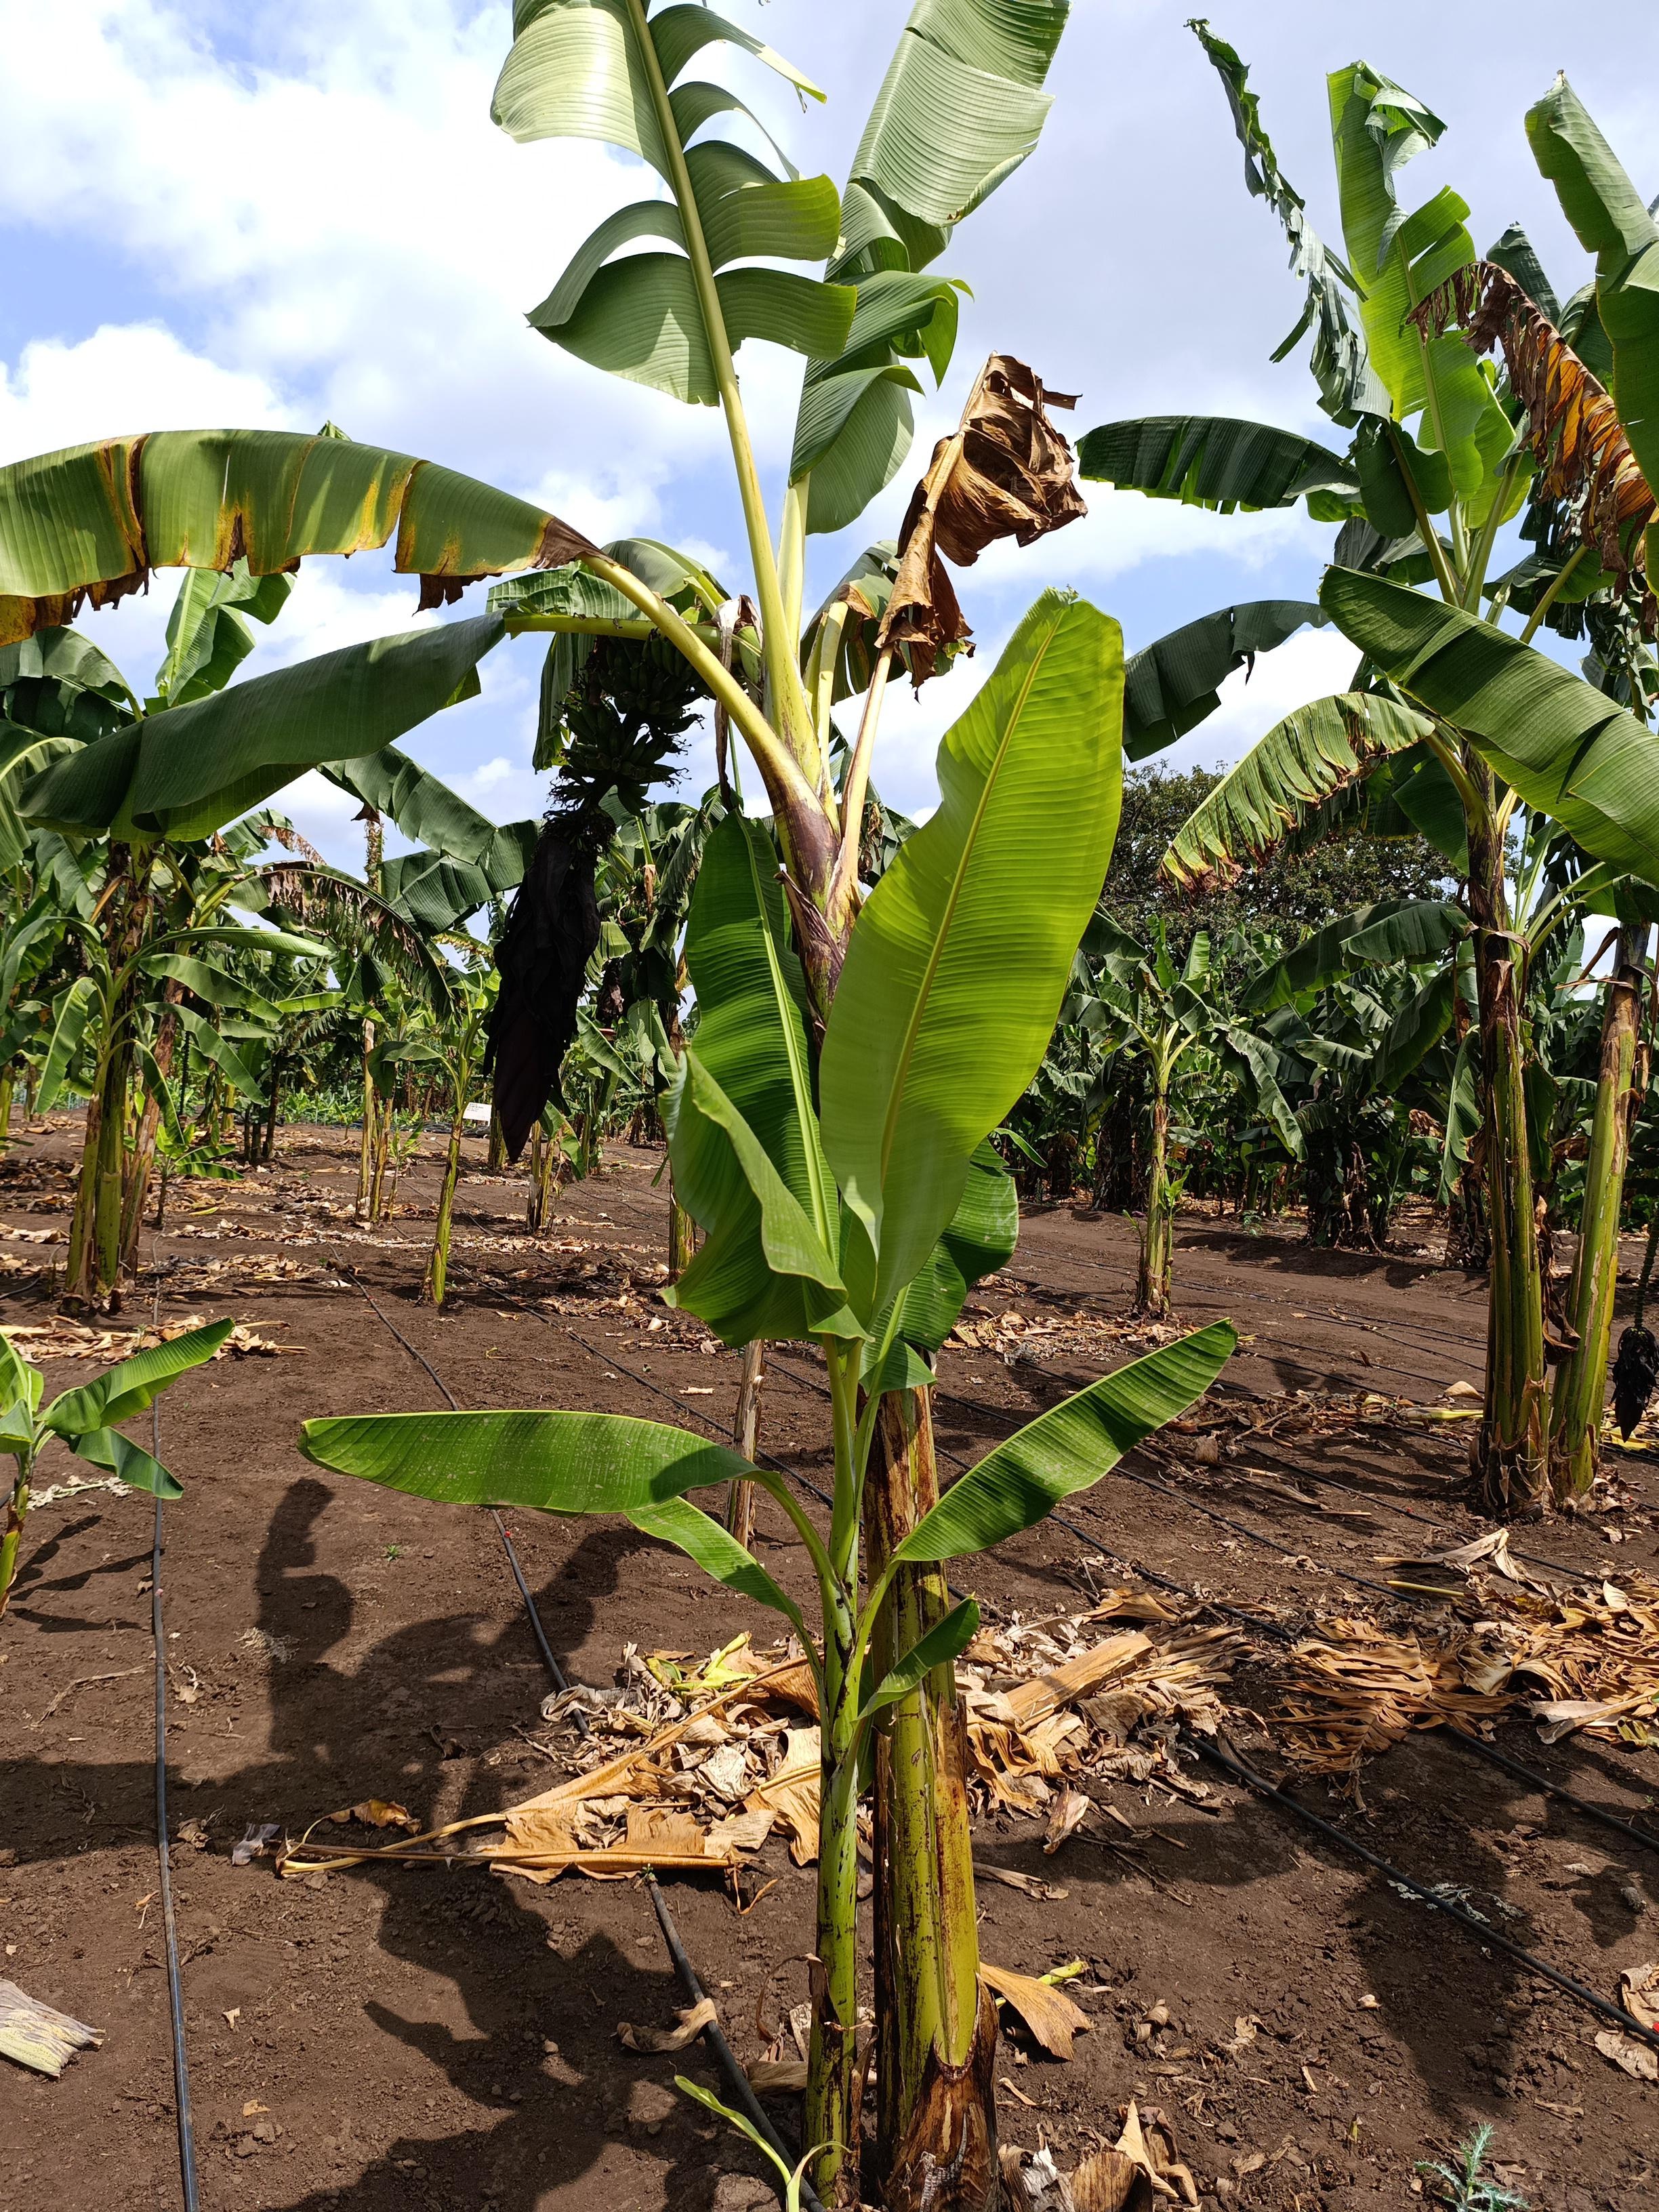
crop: banana
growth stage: development fruit
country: Tanzania
